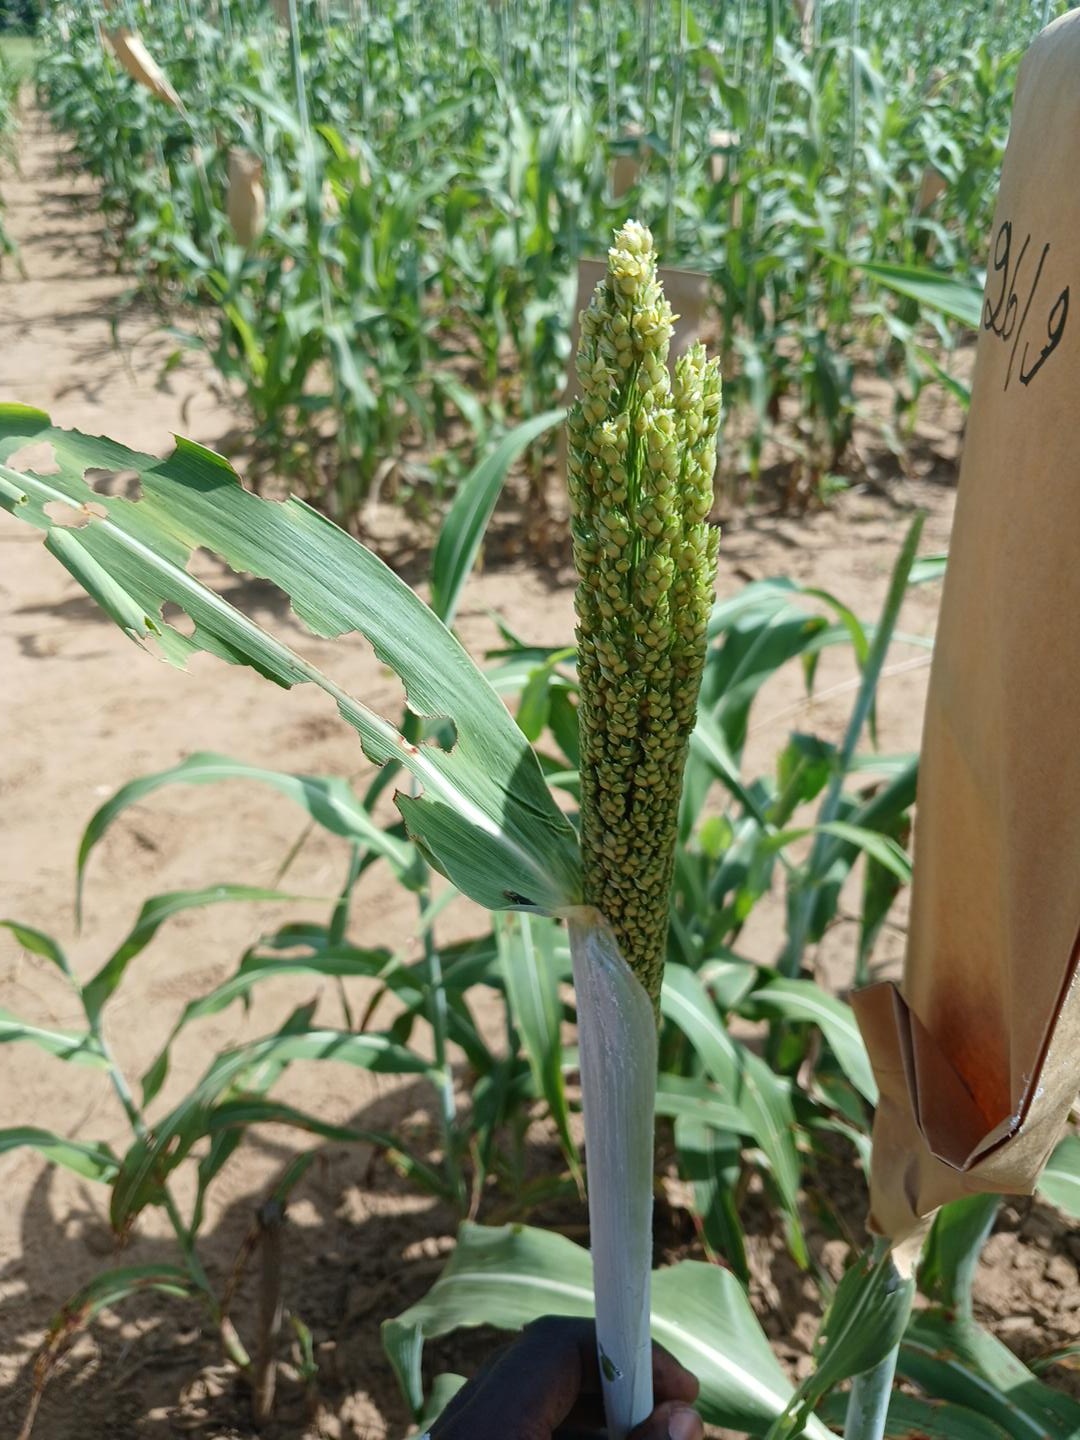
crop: sorghum
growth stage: heading tuber
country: Senegal
